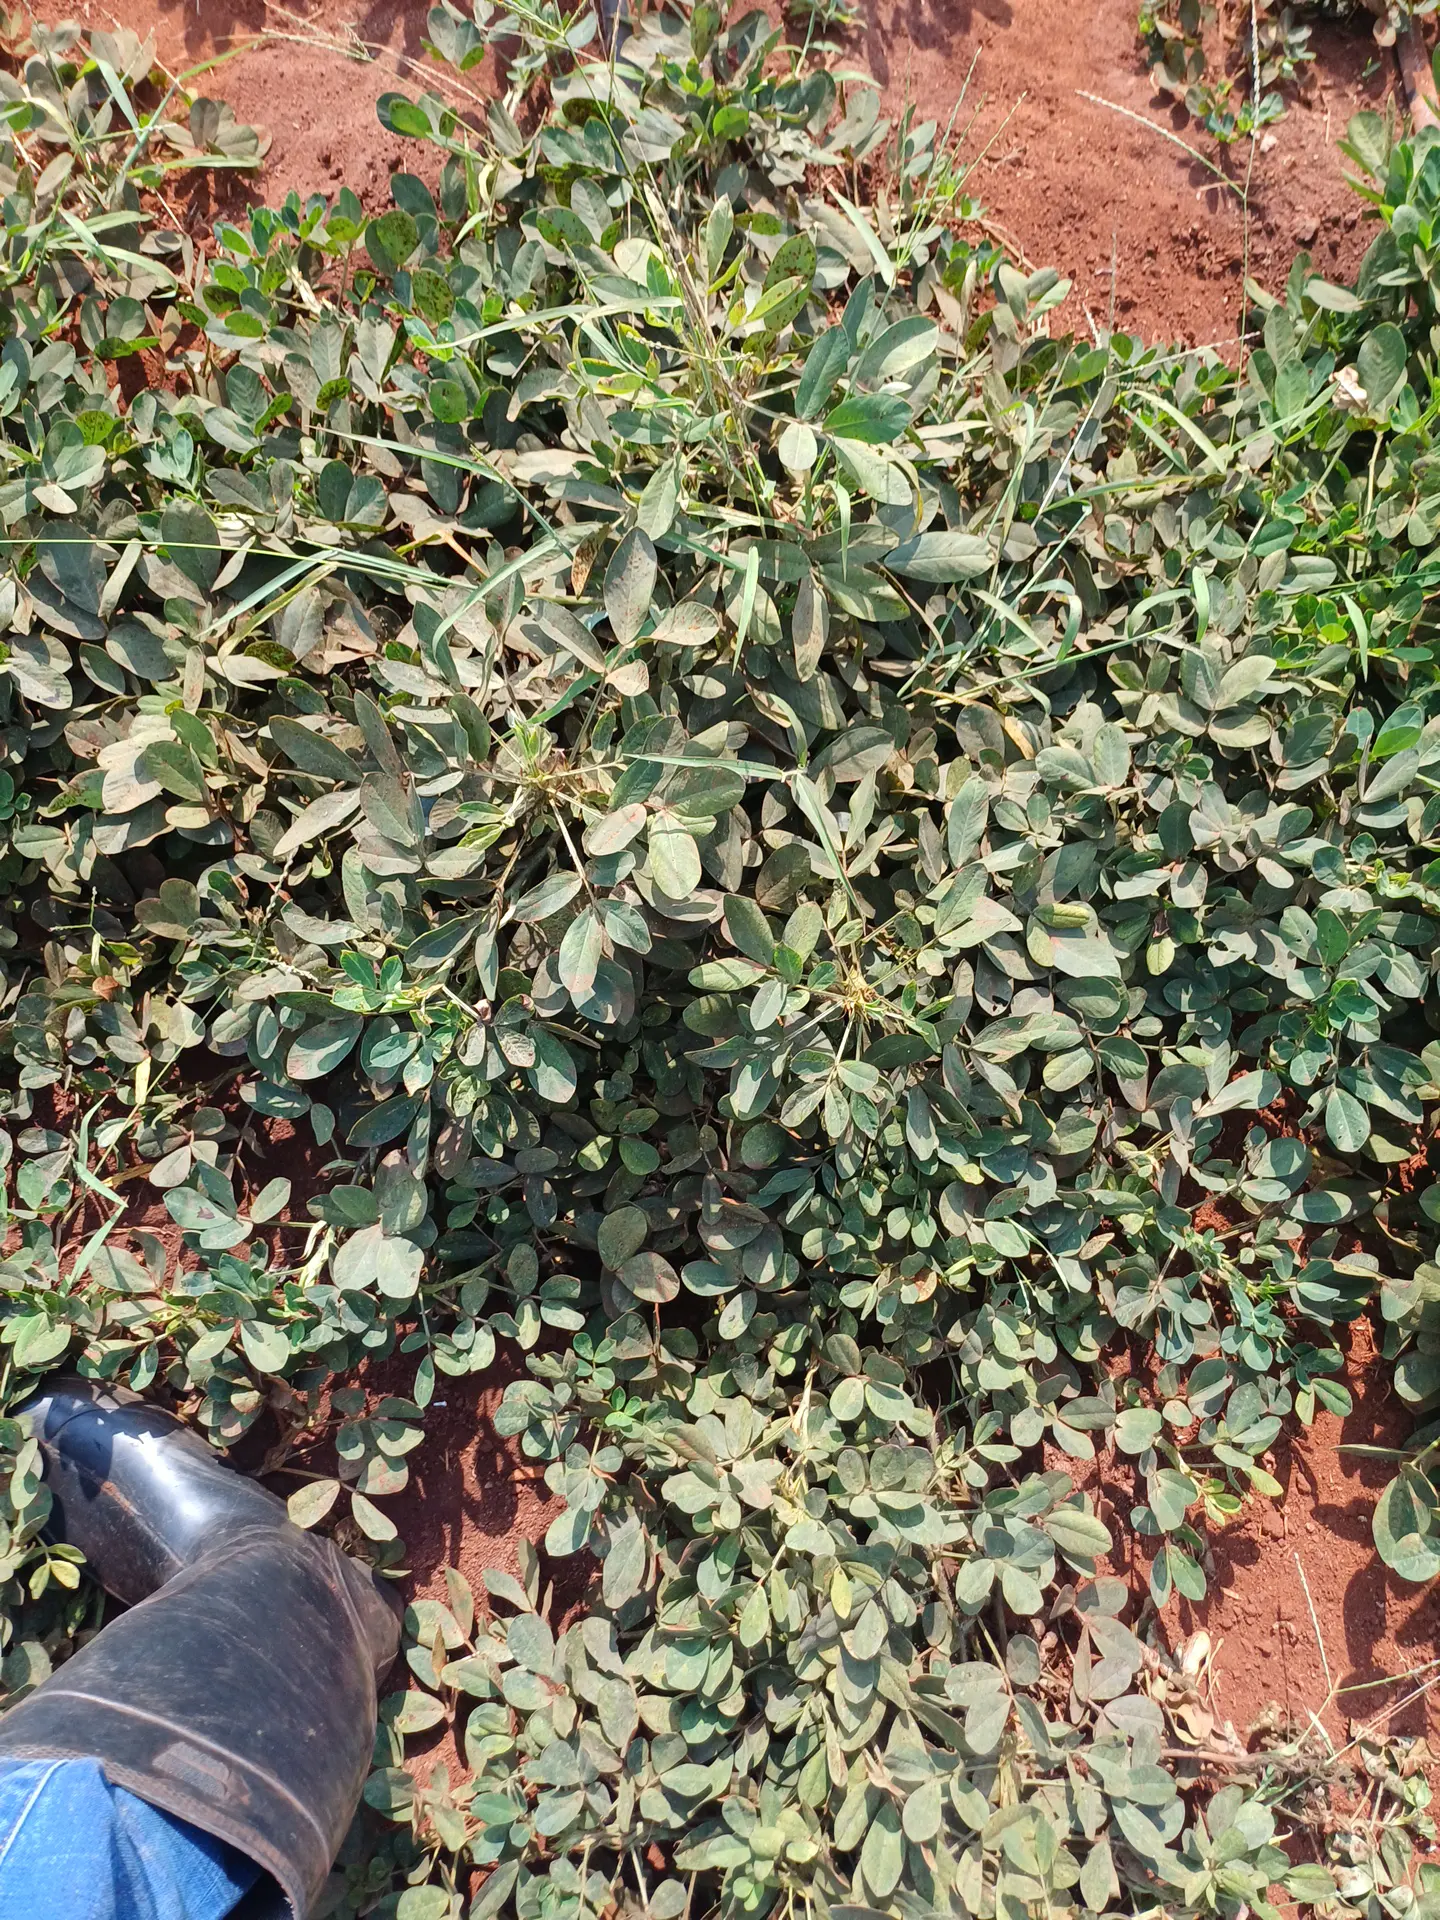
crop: groundnut
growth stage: maturity
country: Kenya
